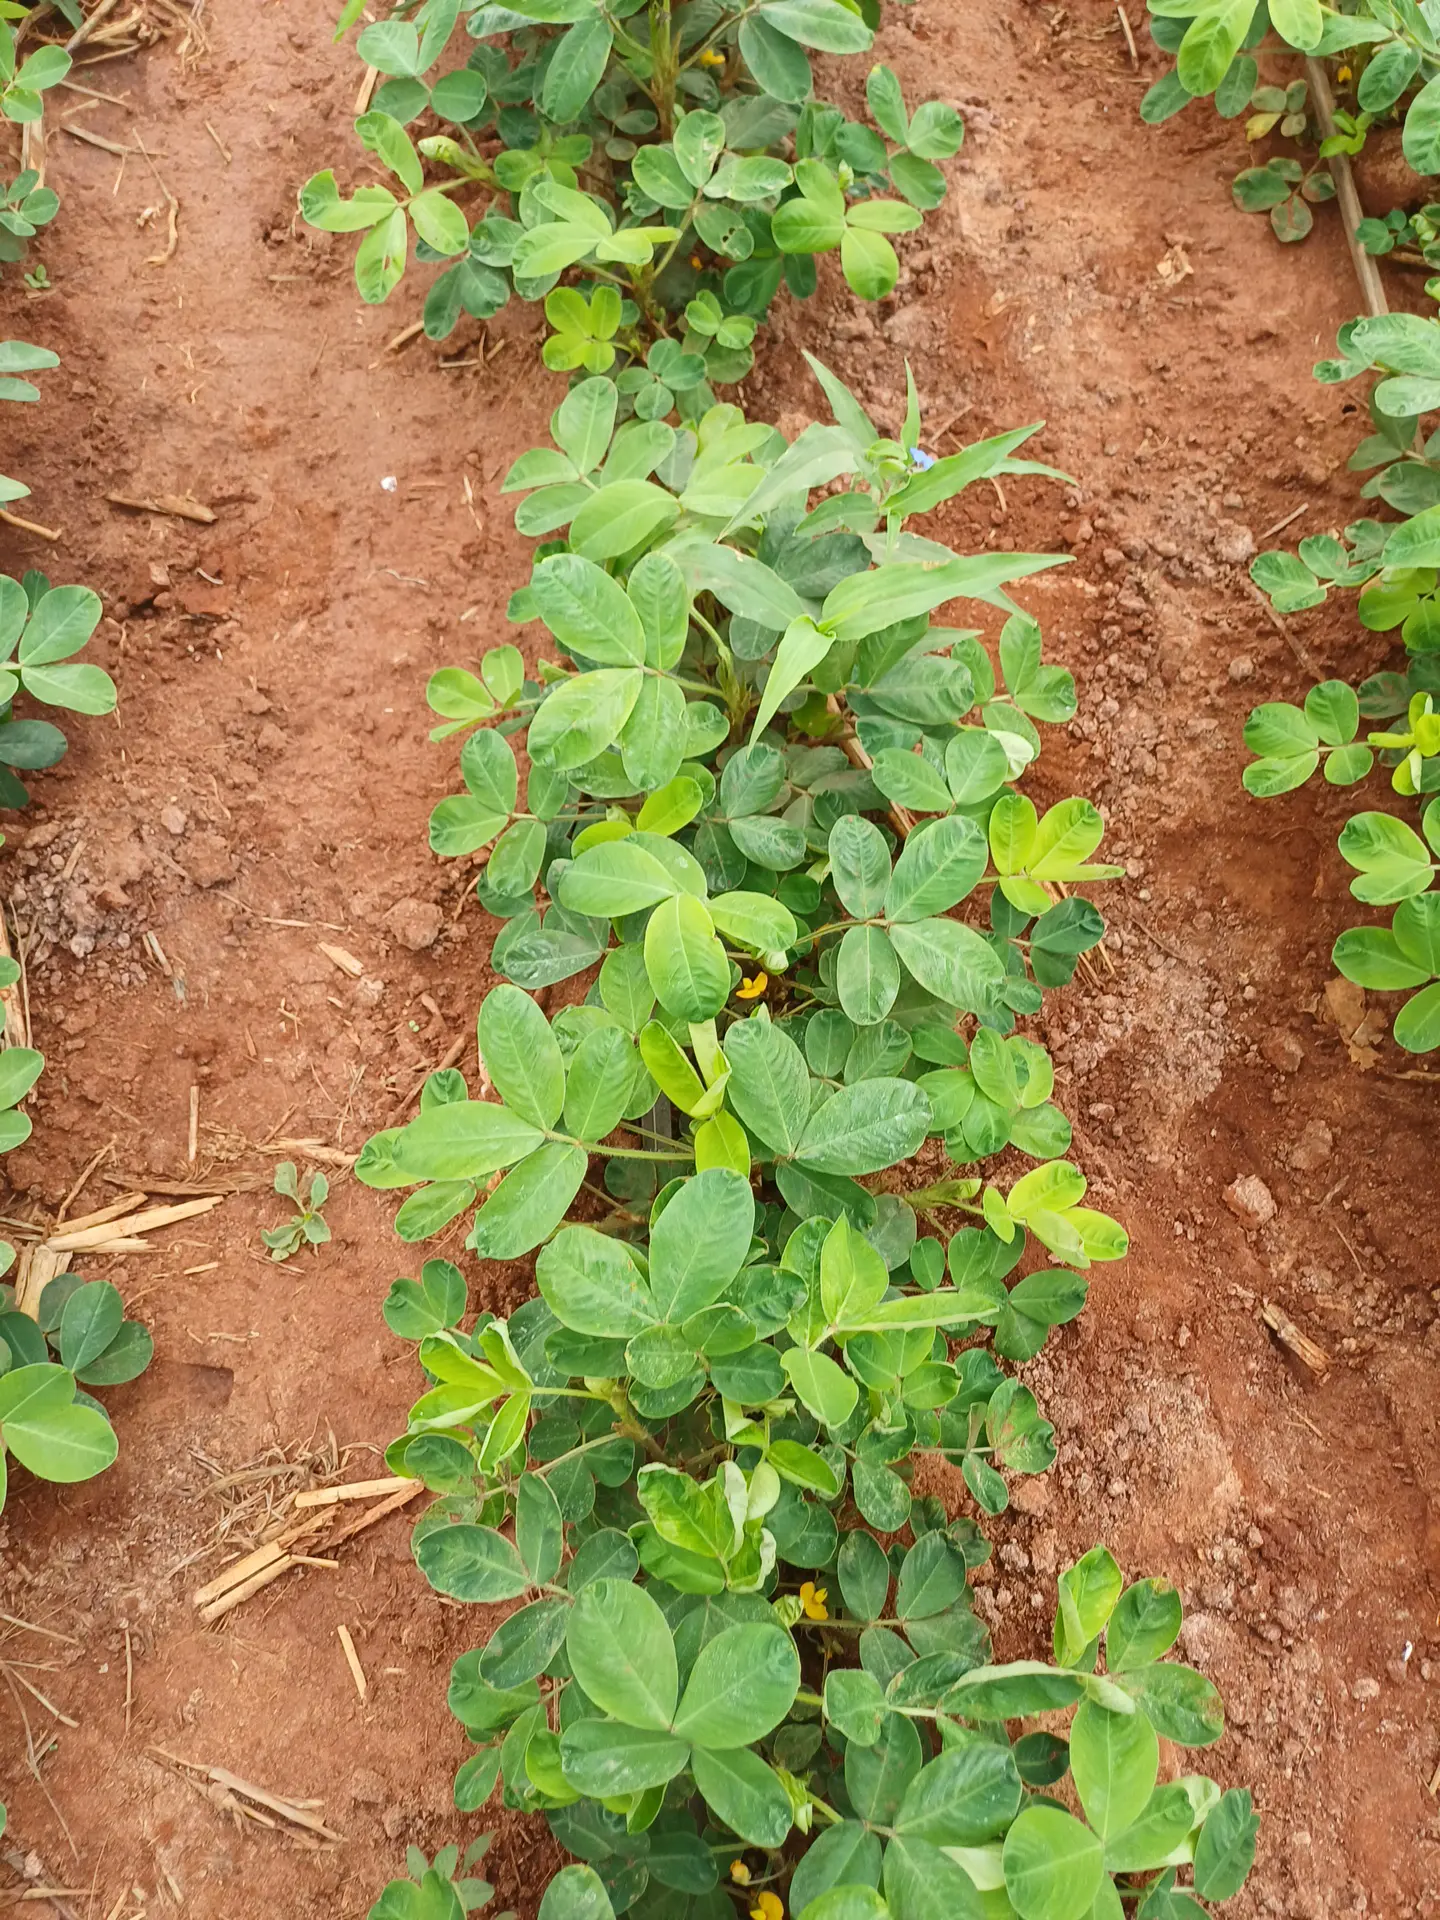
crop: groundnut
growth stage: vegetative
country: Kenya
